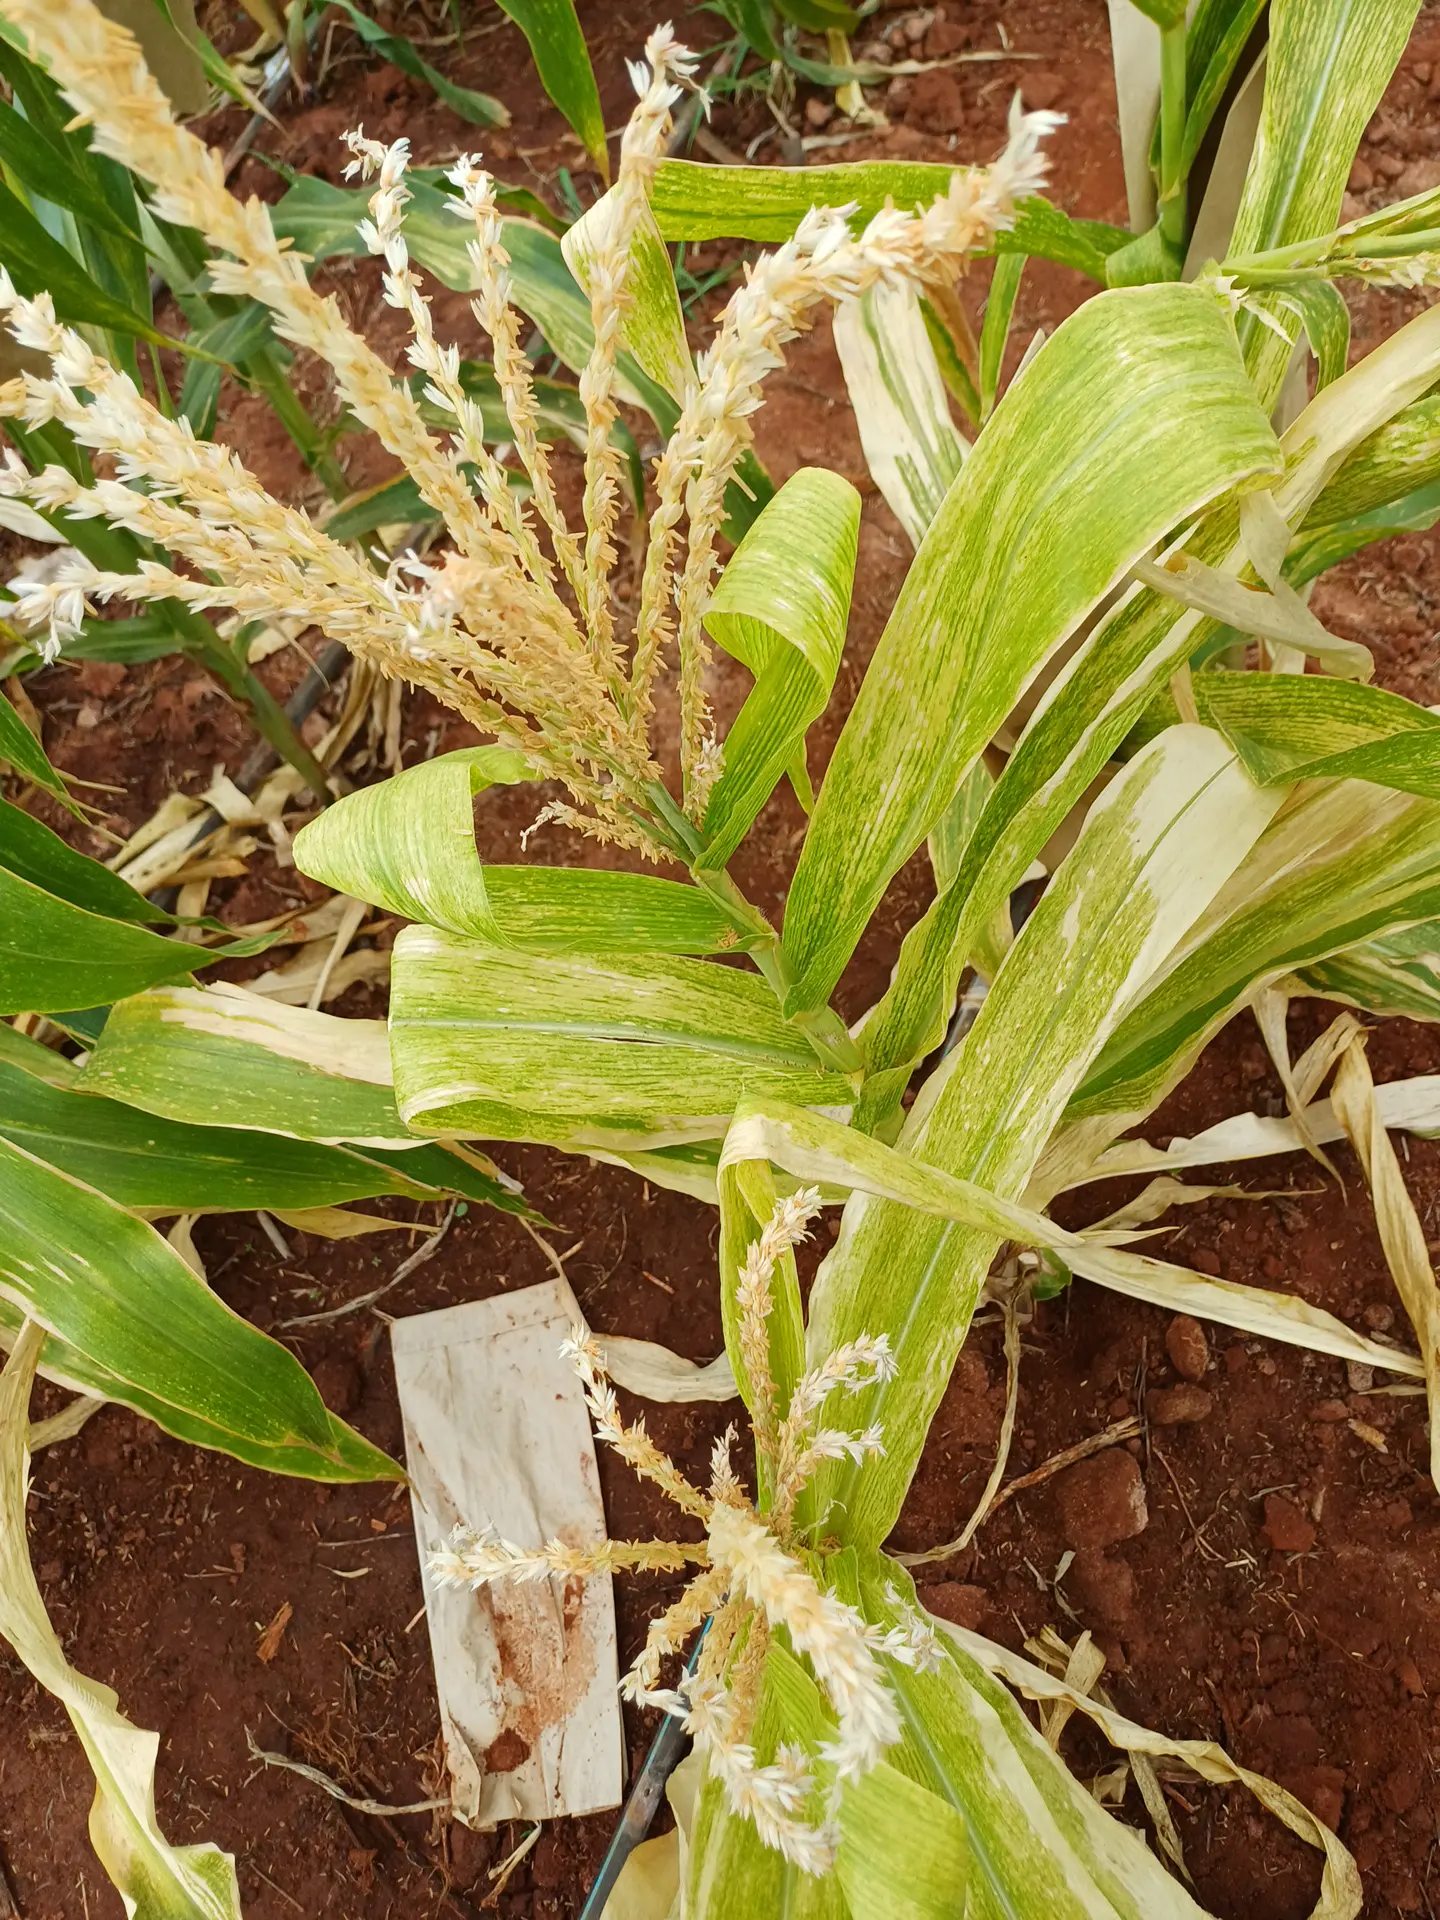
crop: maize
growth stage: flowering
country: Kenya
